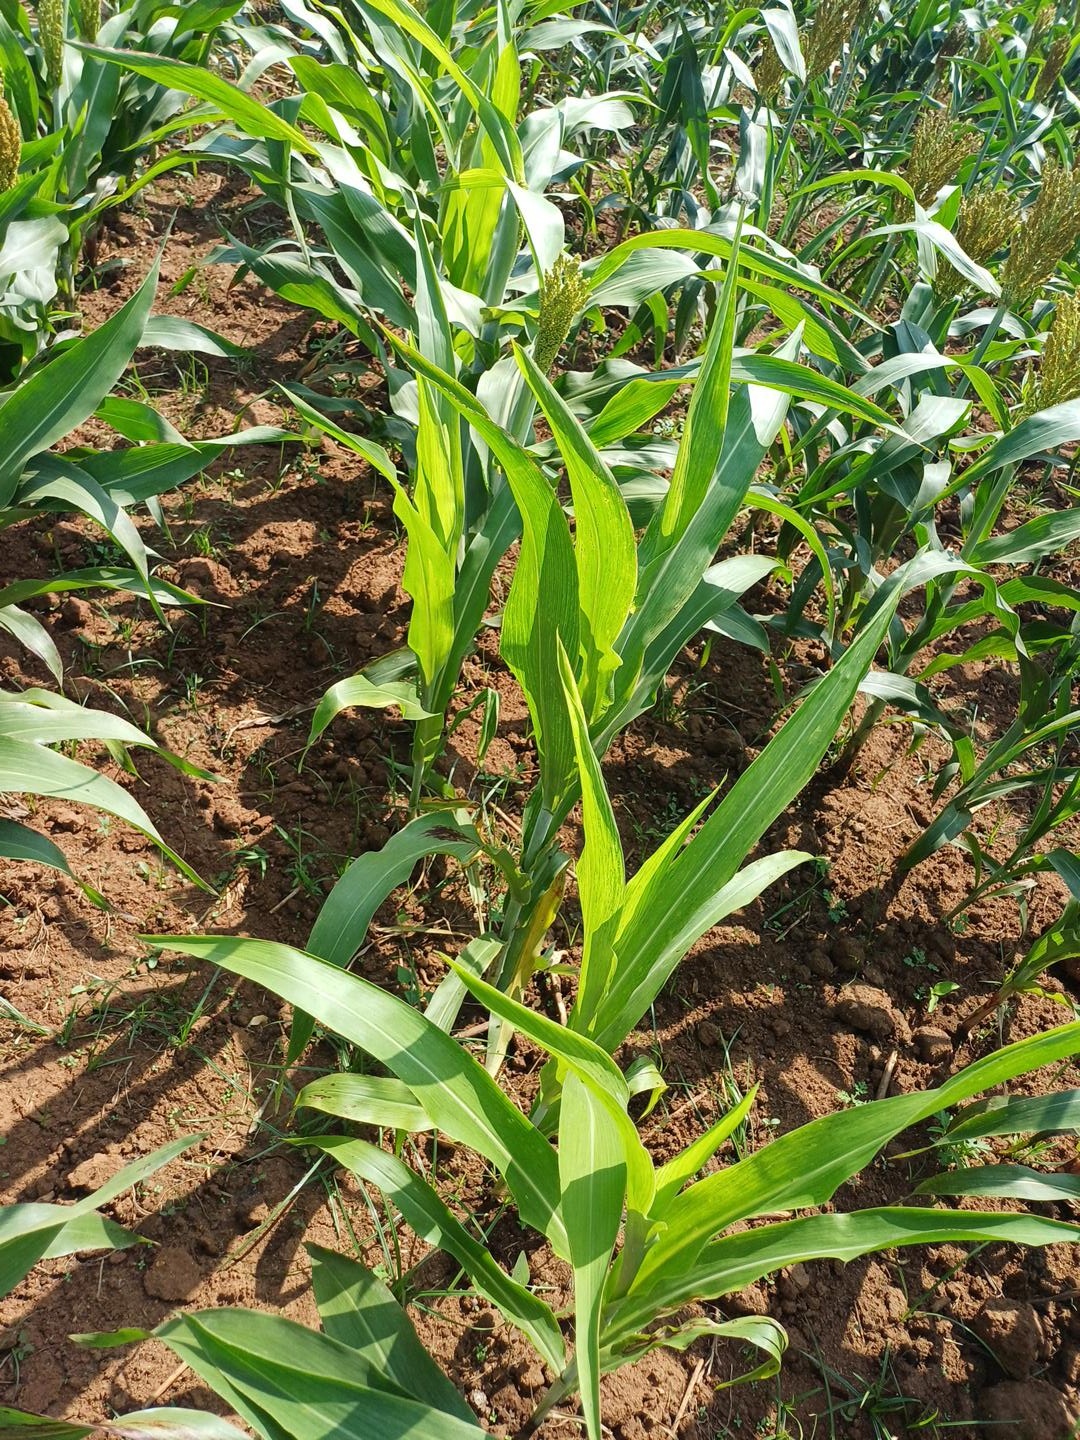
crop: sorghum
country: Kenya
